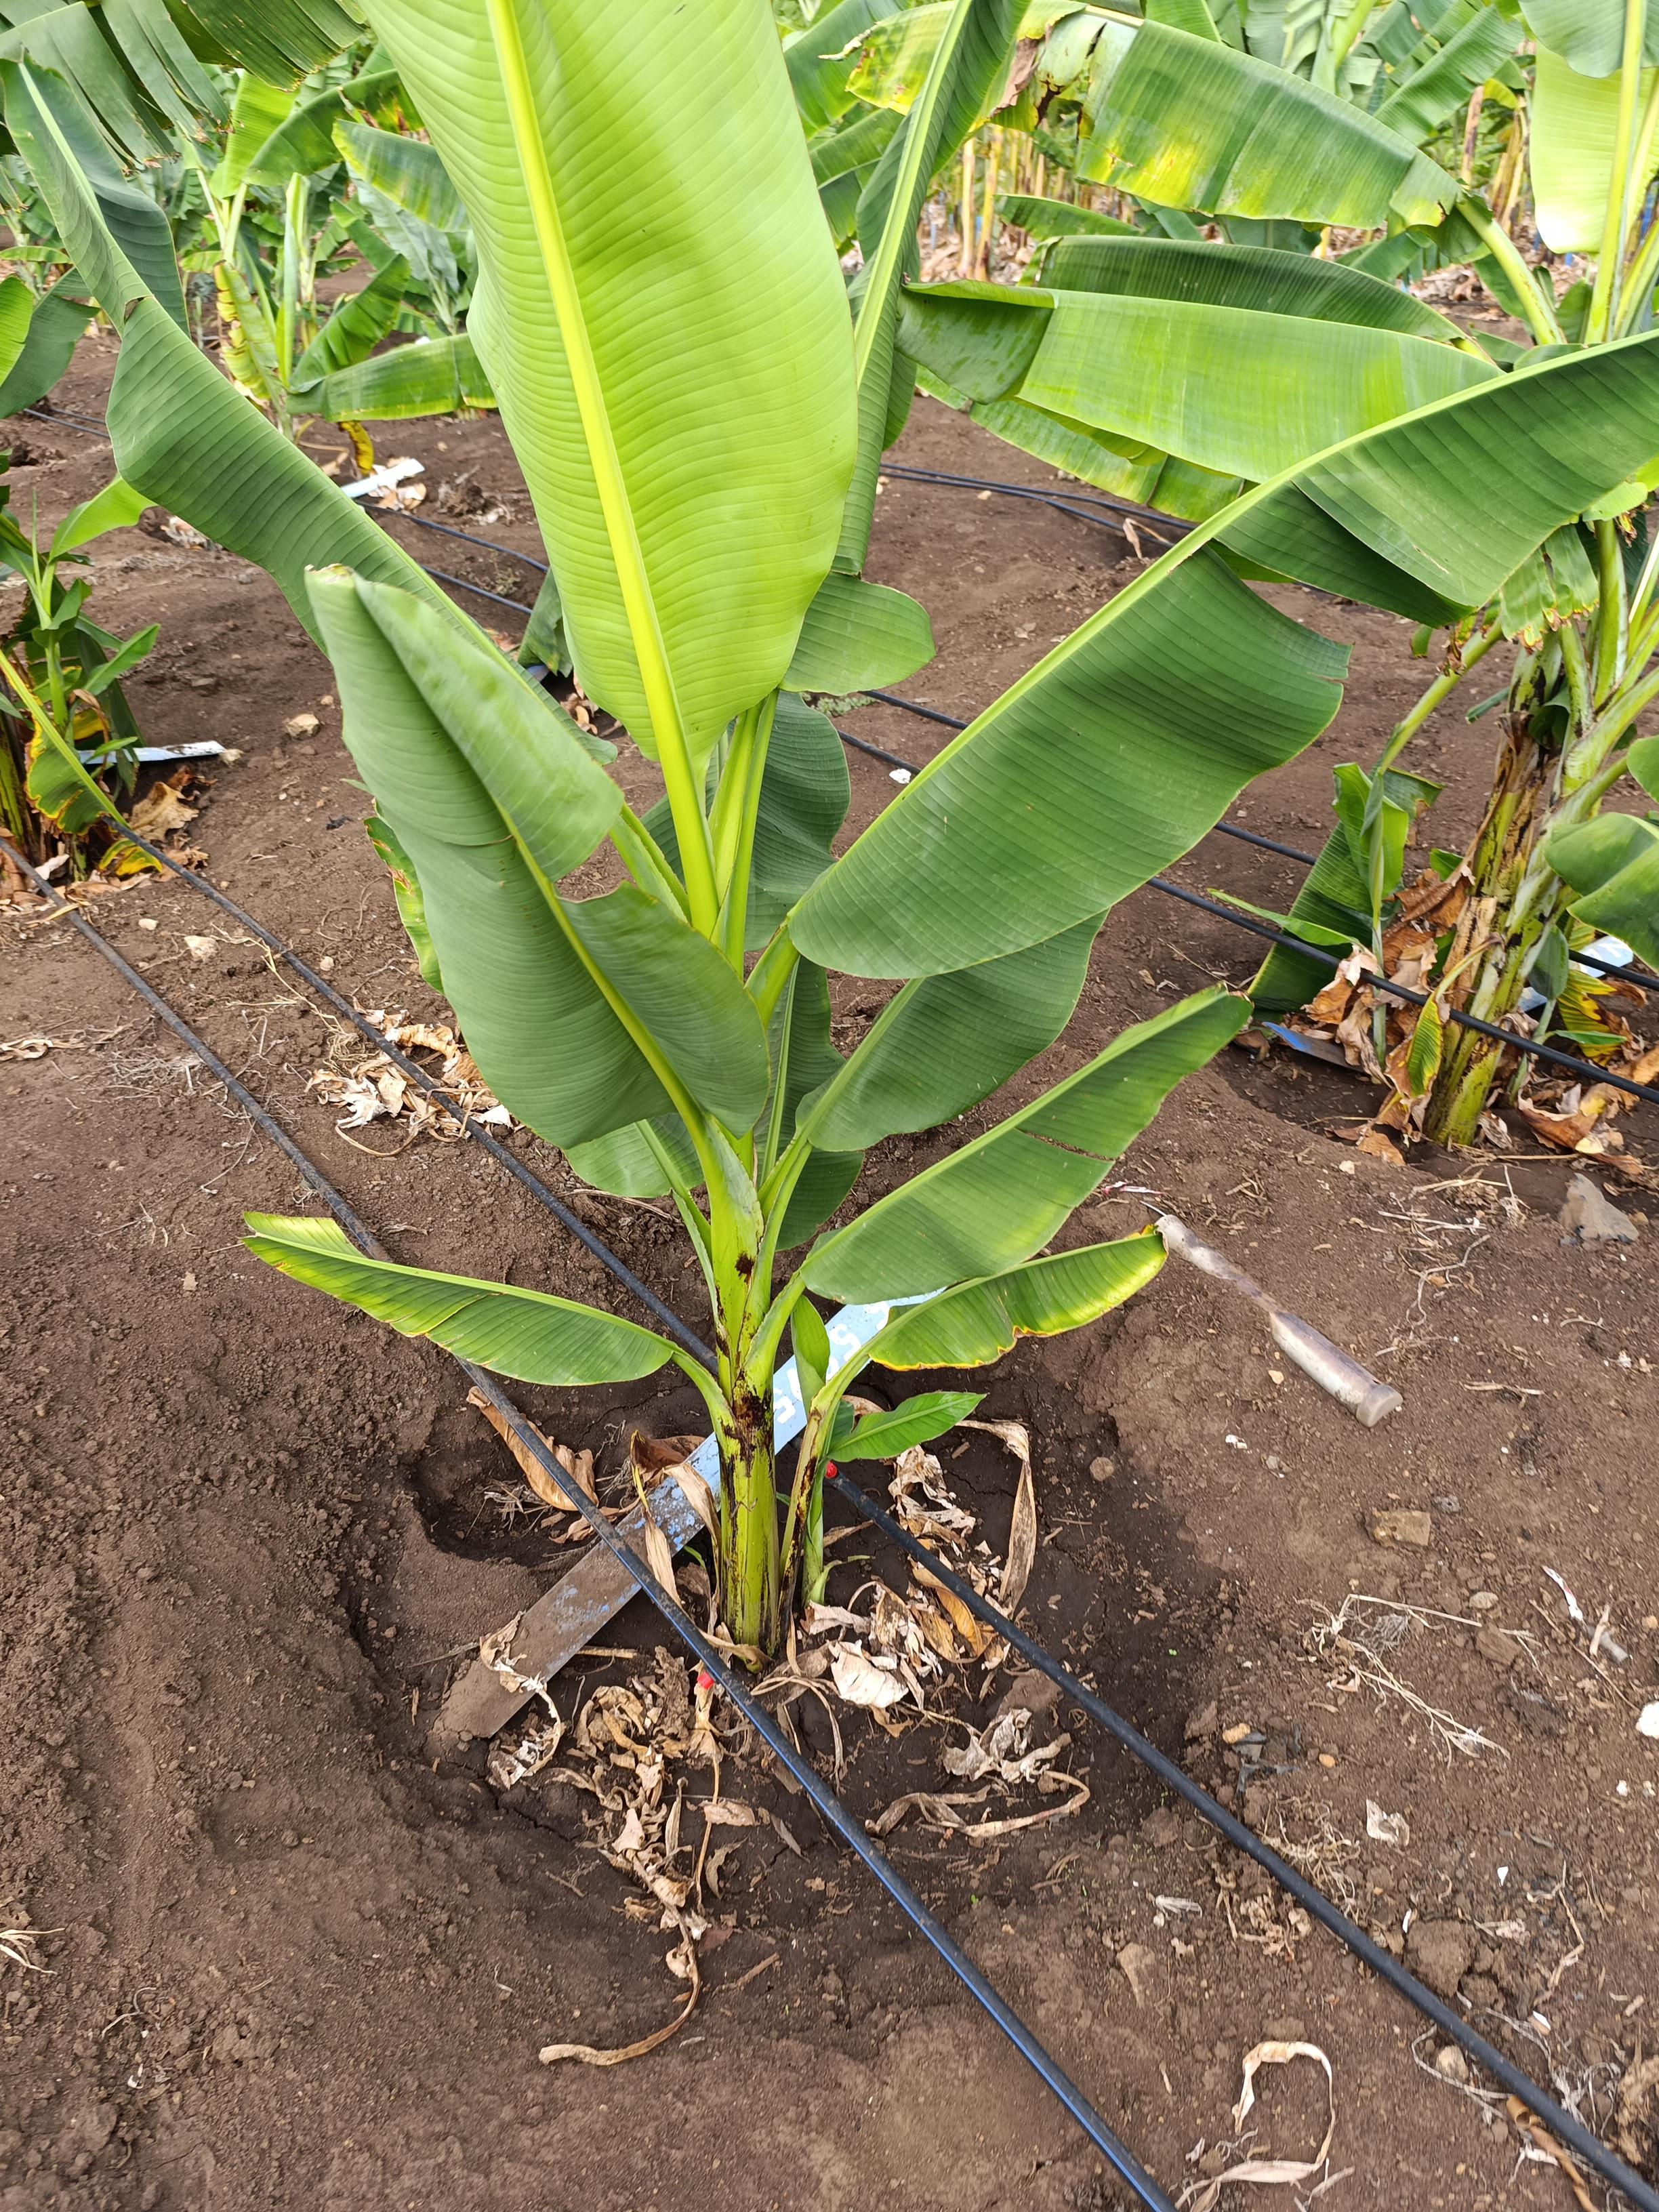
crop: banana
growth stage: vegetative
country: Tanzania
